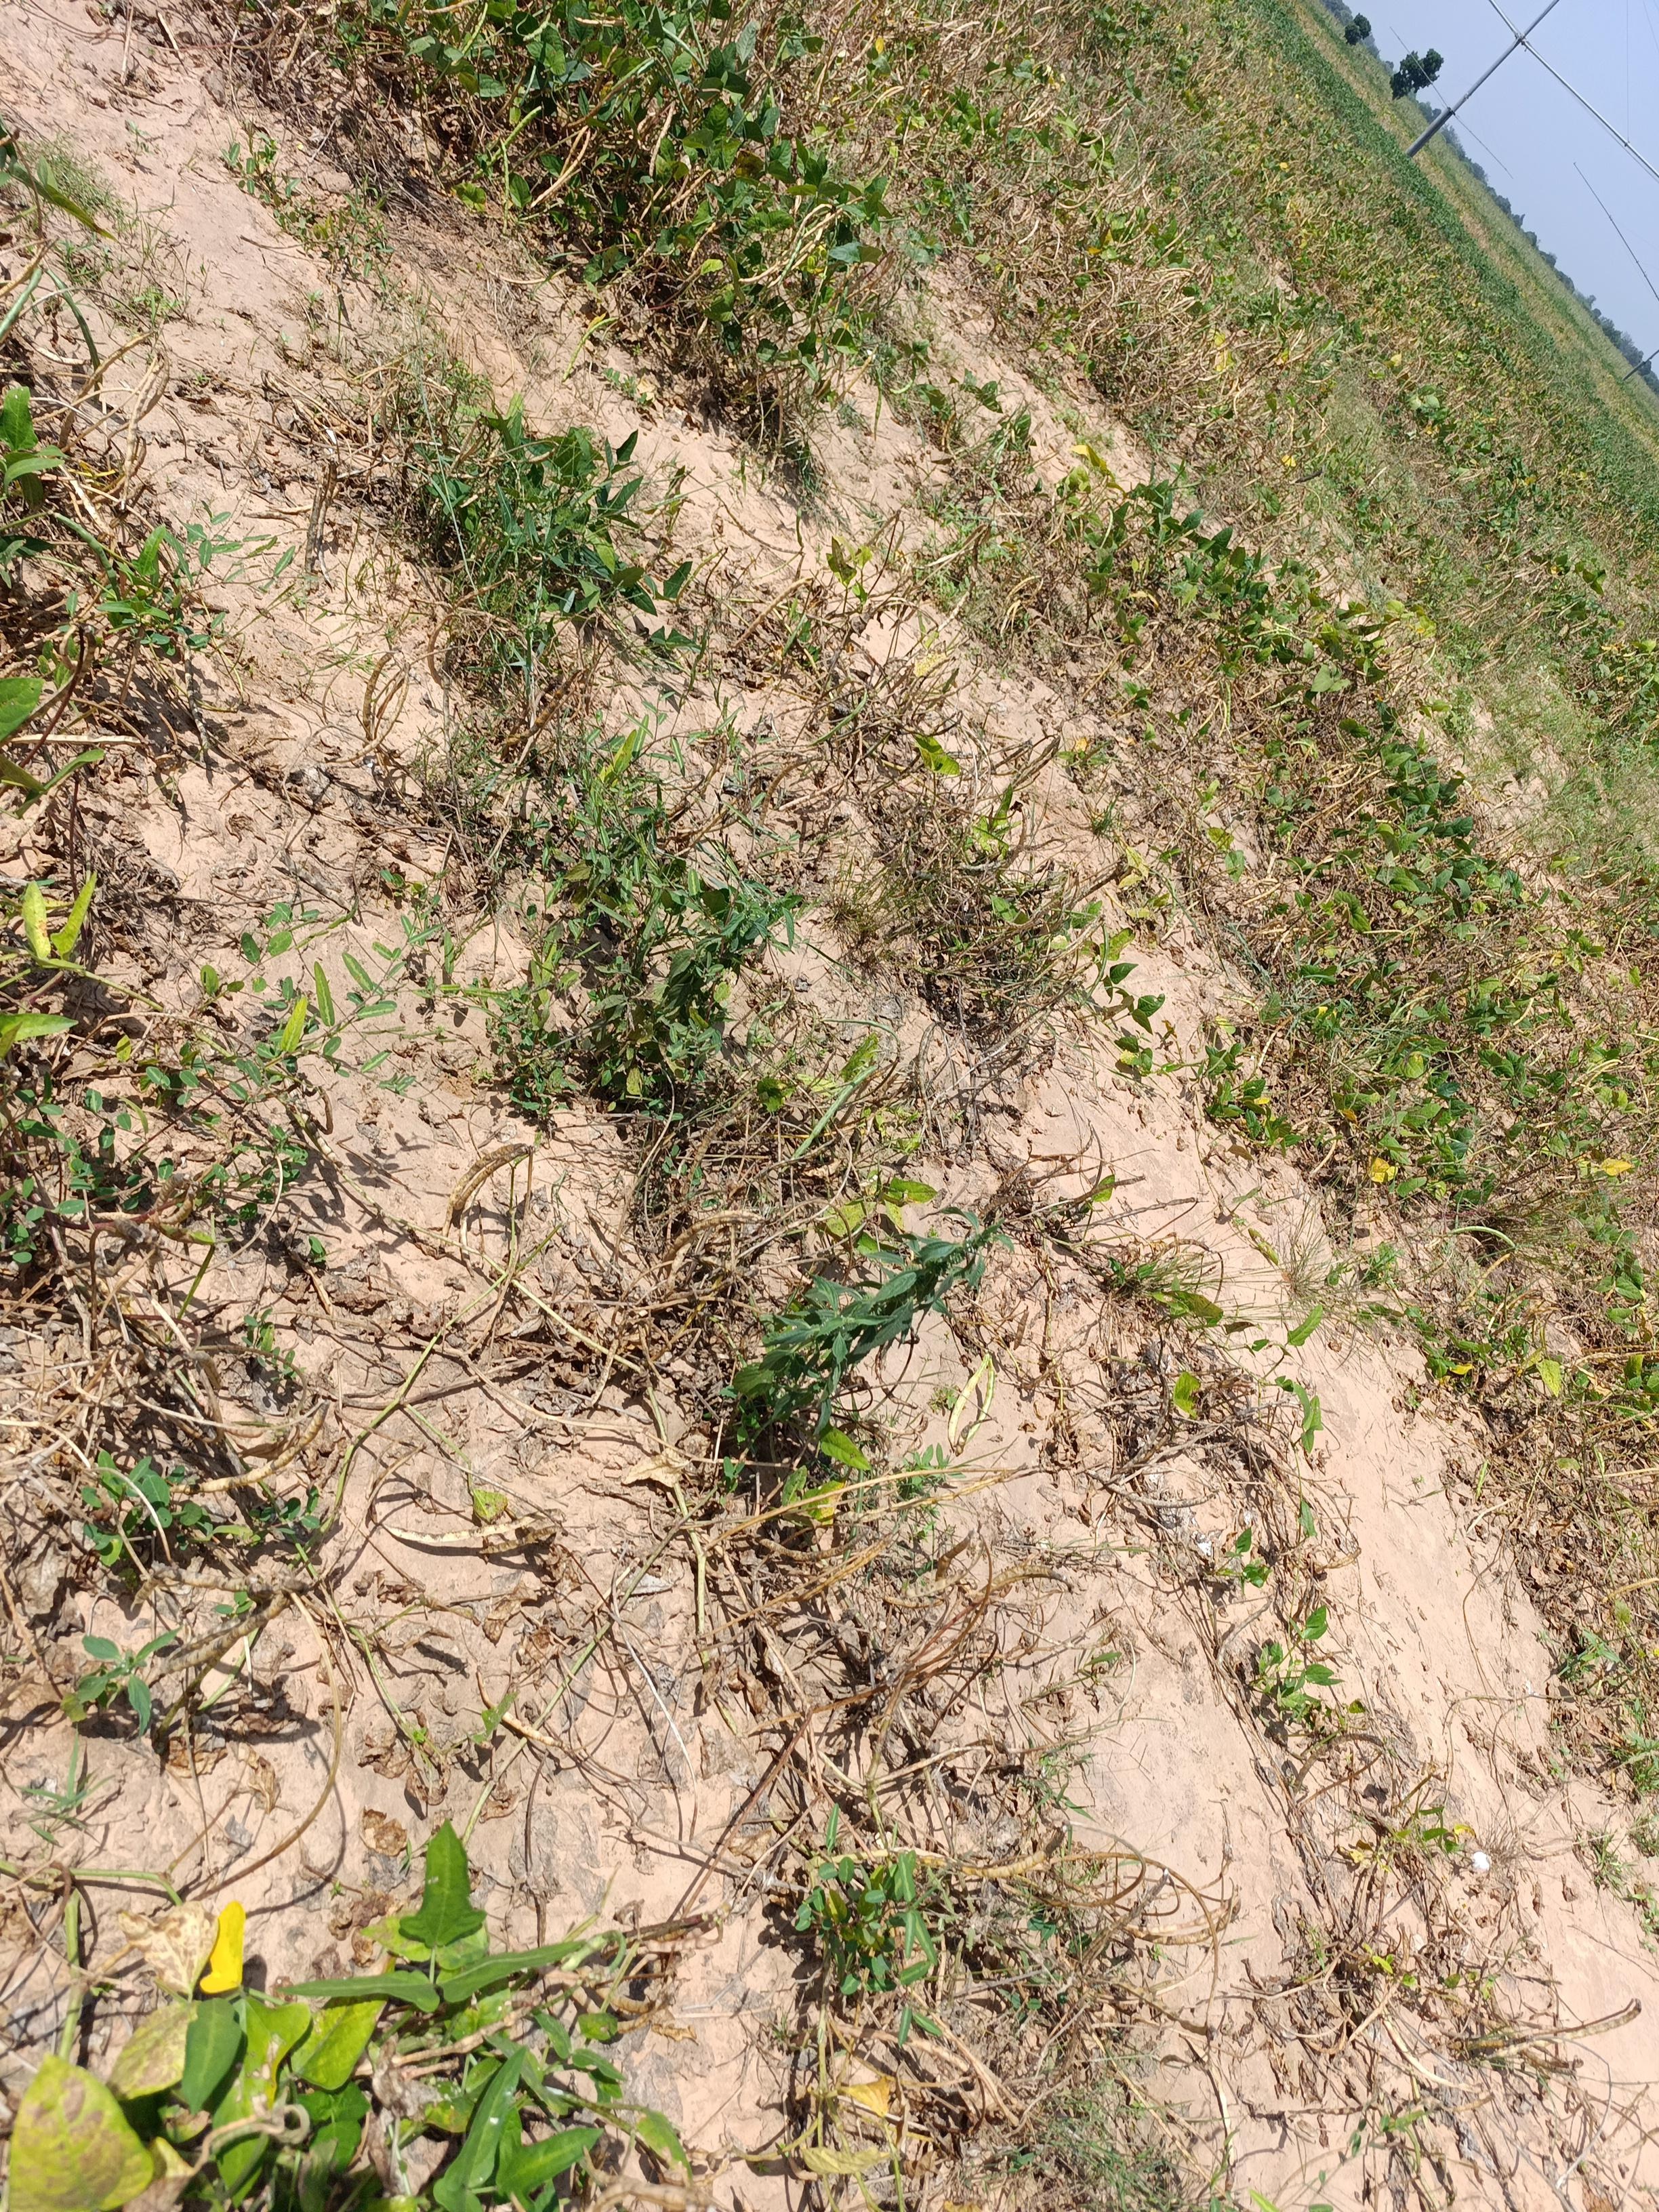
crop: cowpea
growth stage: maturity
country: Nigeria
